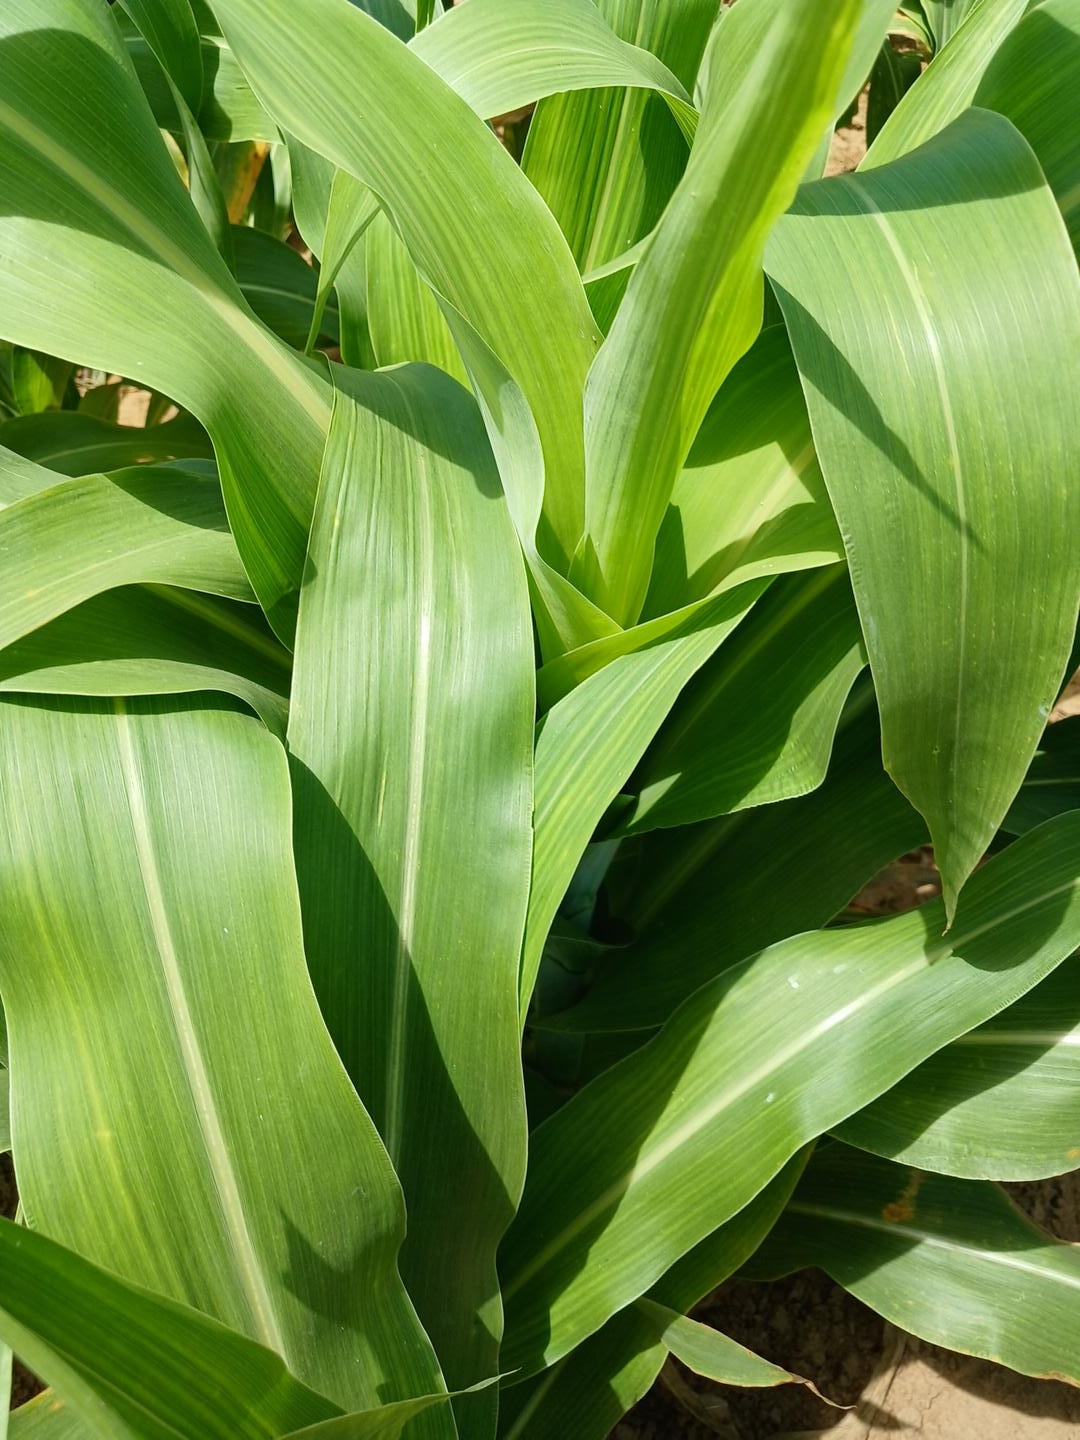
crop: sorghum
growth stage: vegetative
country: Senegal
